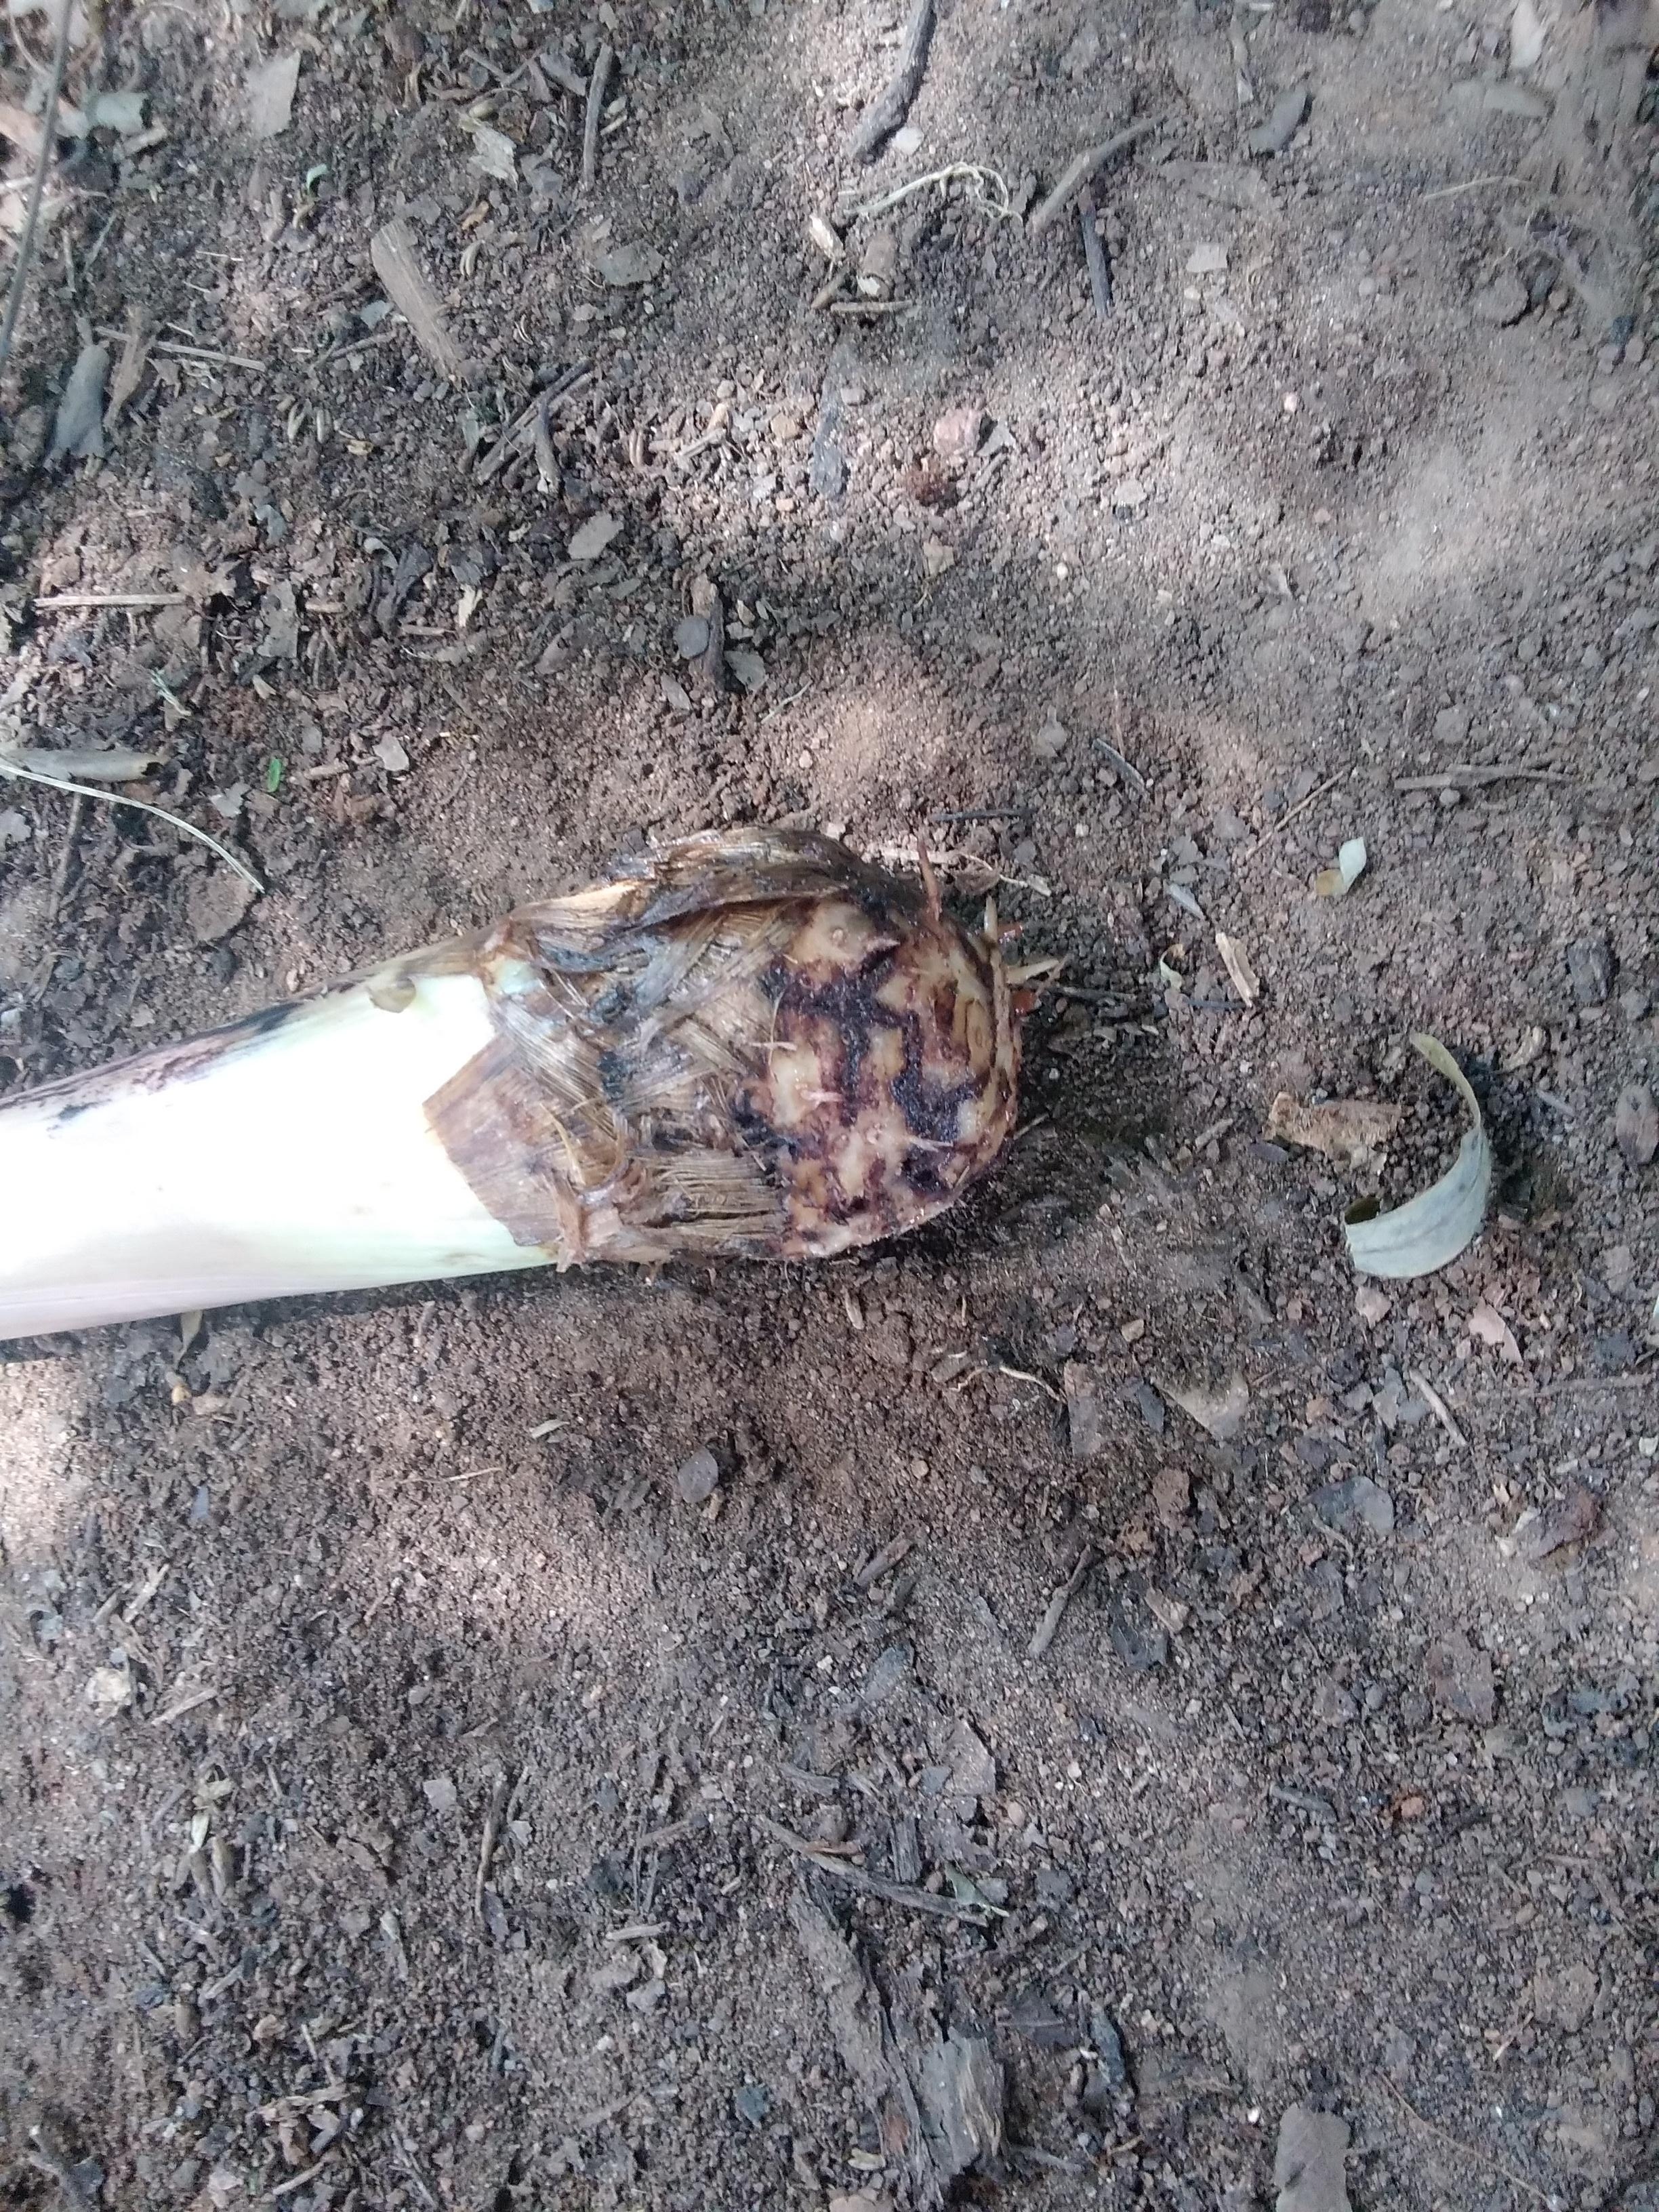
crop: banana
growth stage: vegetative
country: Tanzania
